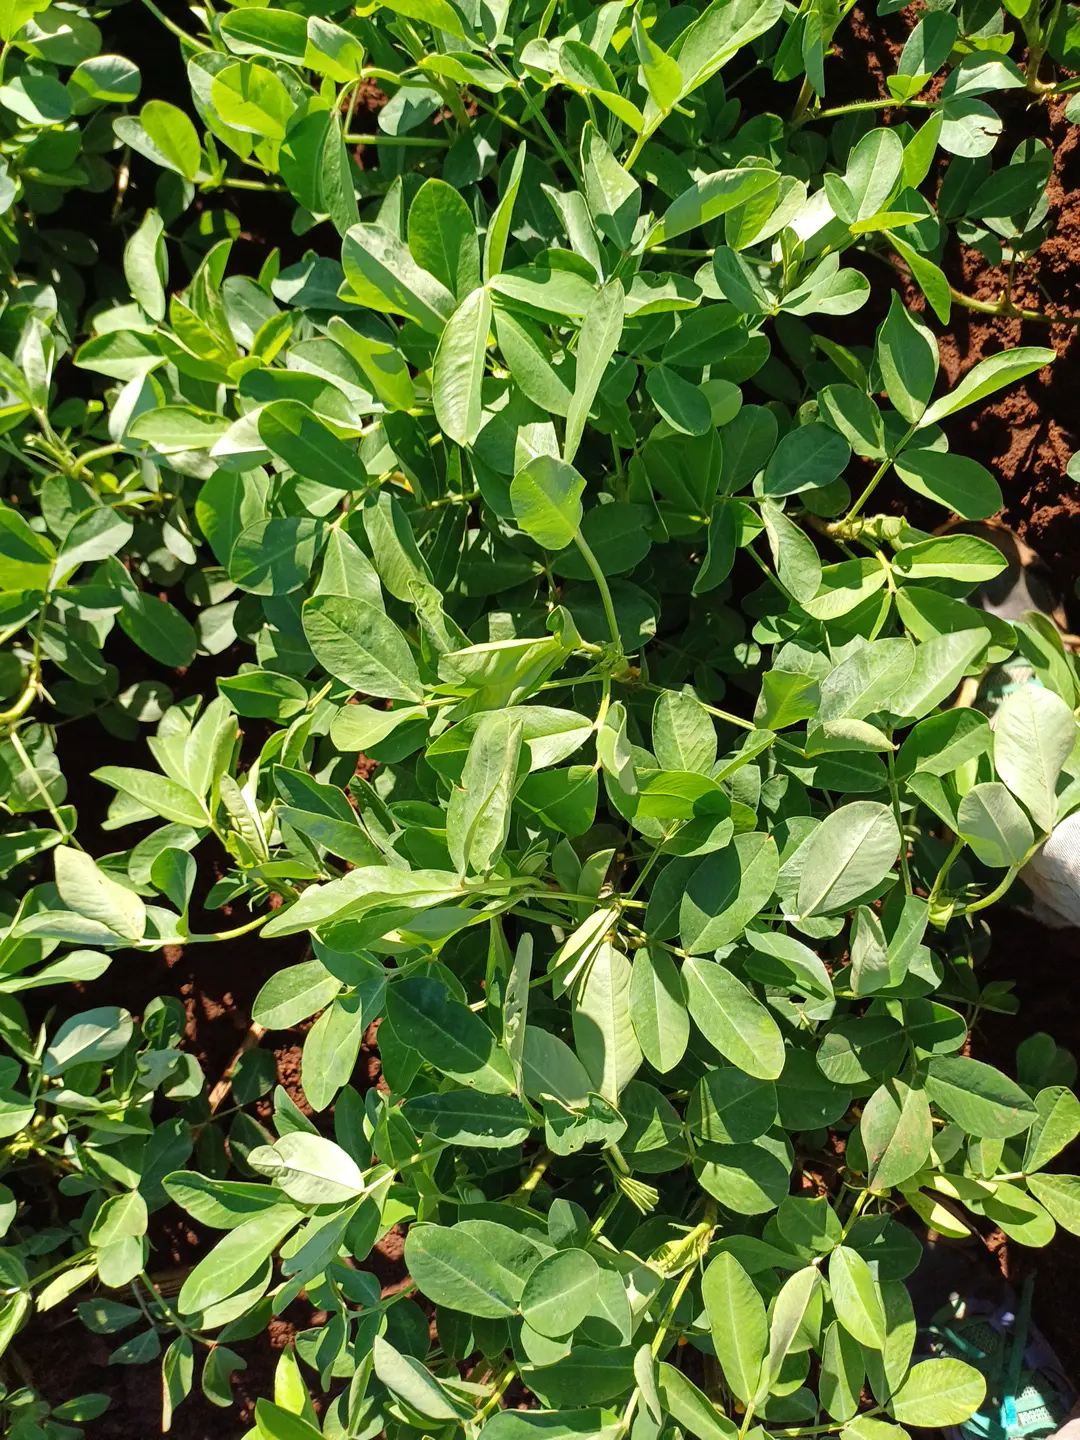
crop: groundnut
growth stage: flowering
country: Kenya
